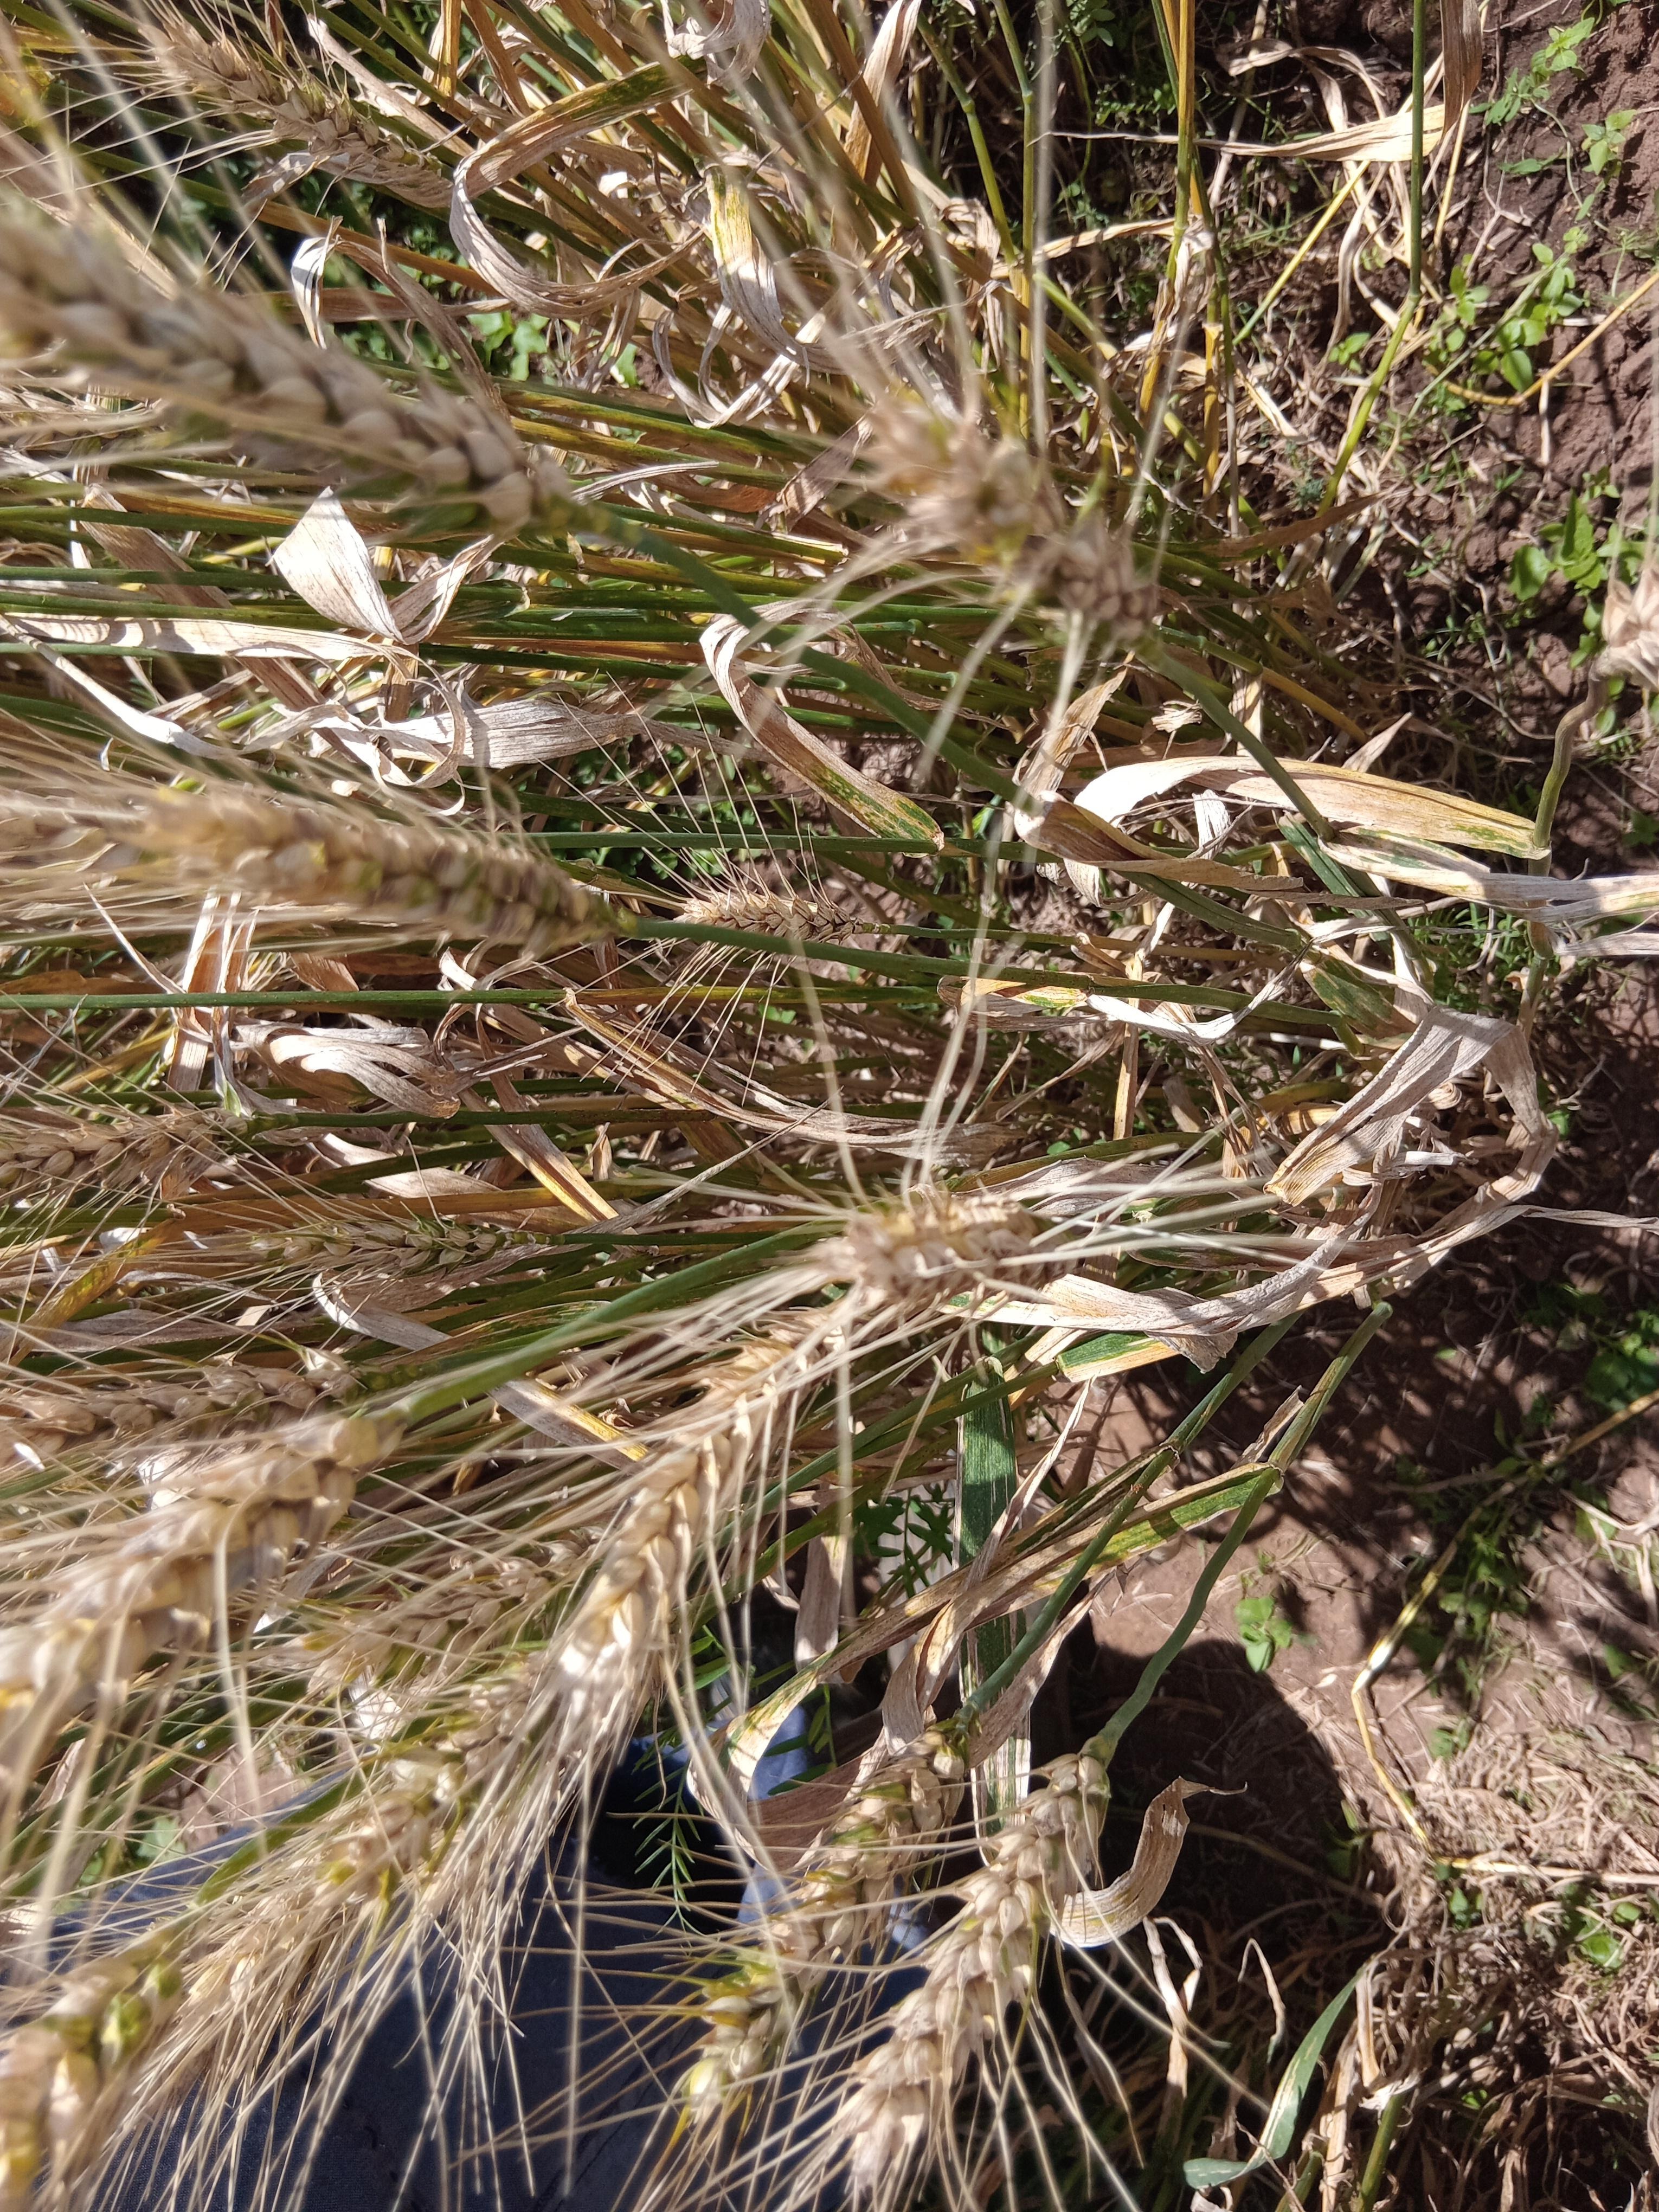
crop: wheat
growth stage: maturity
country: Kenya
